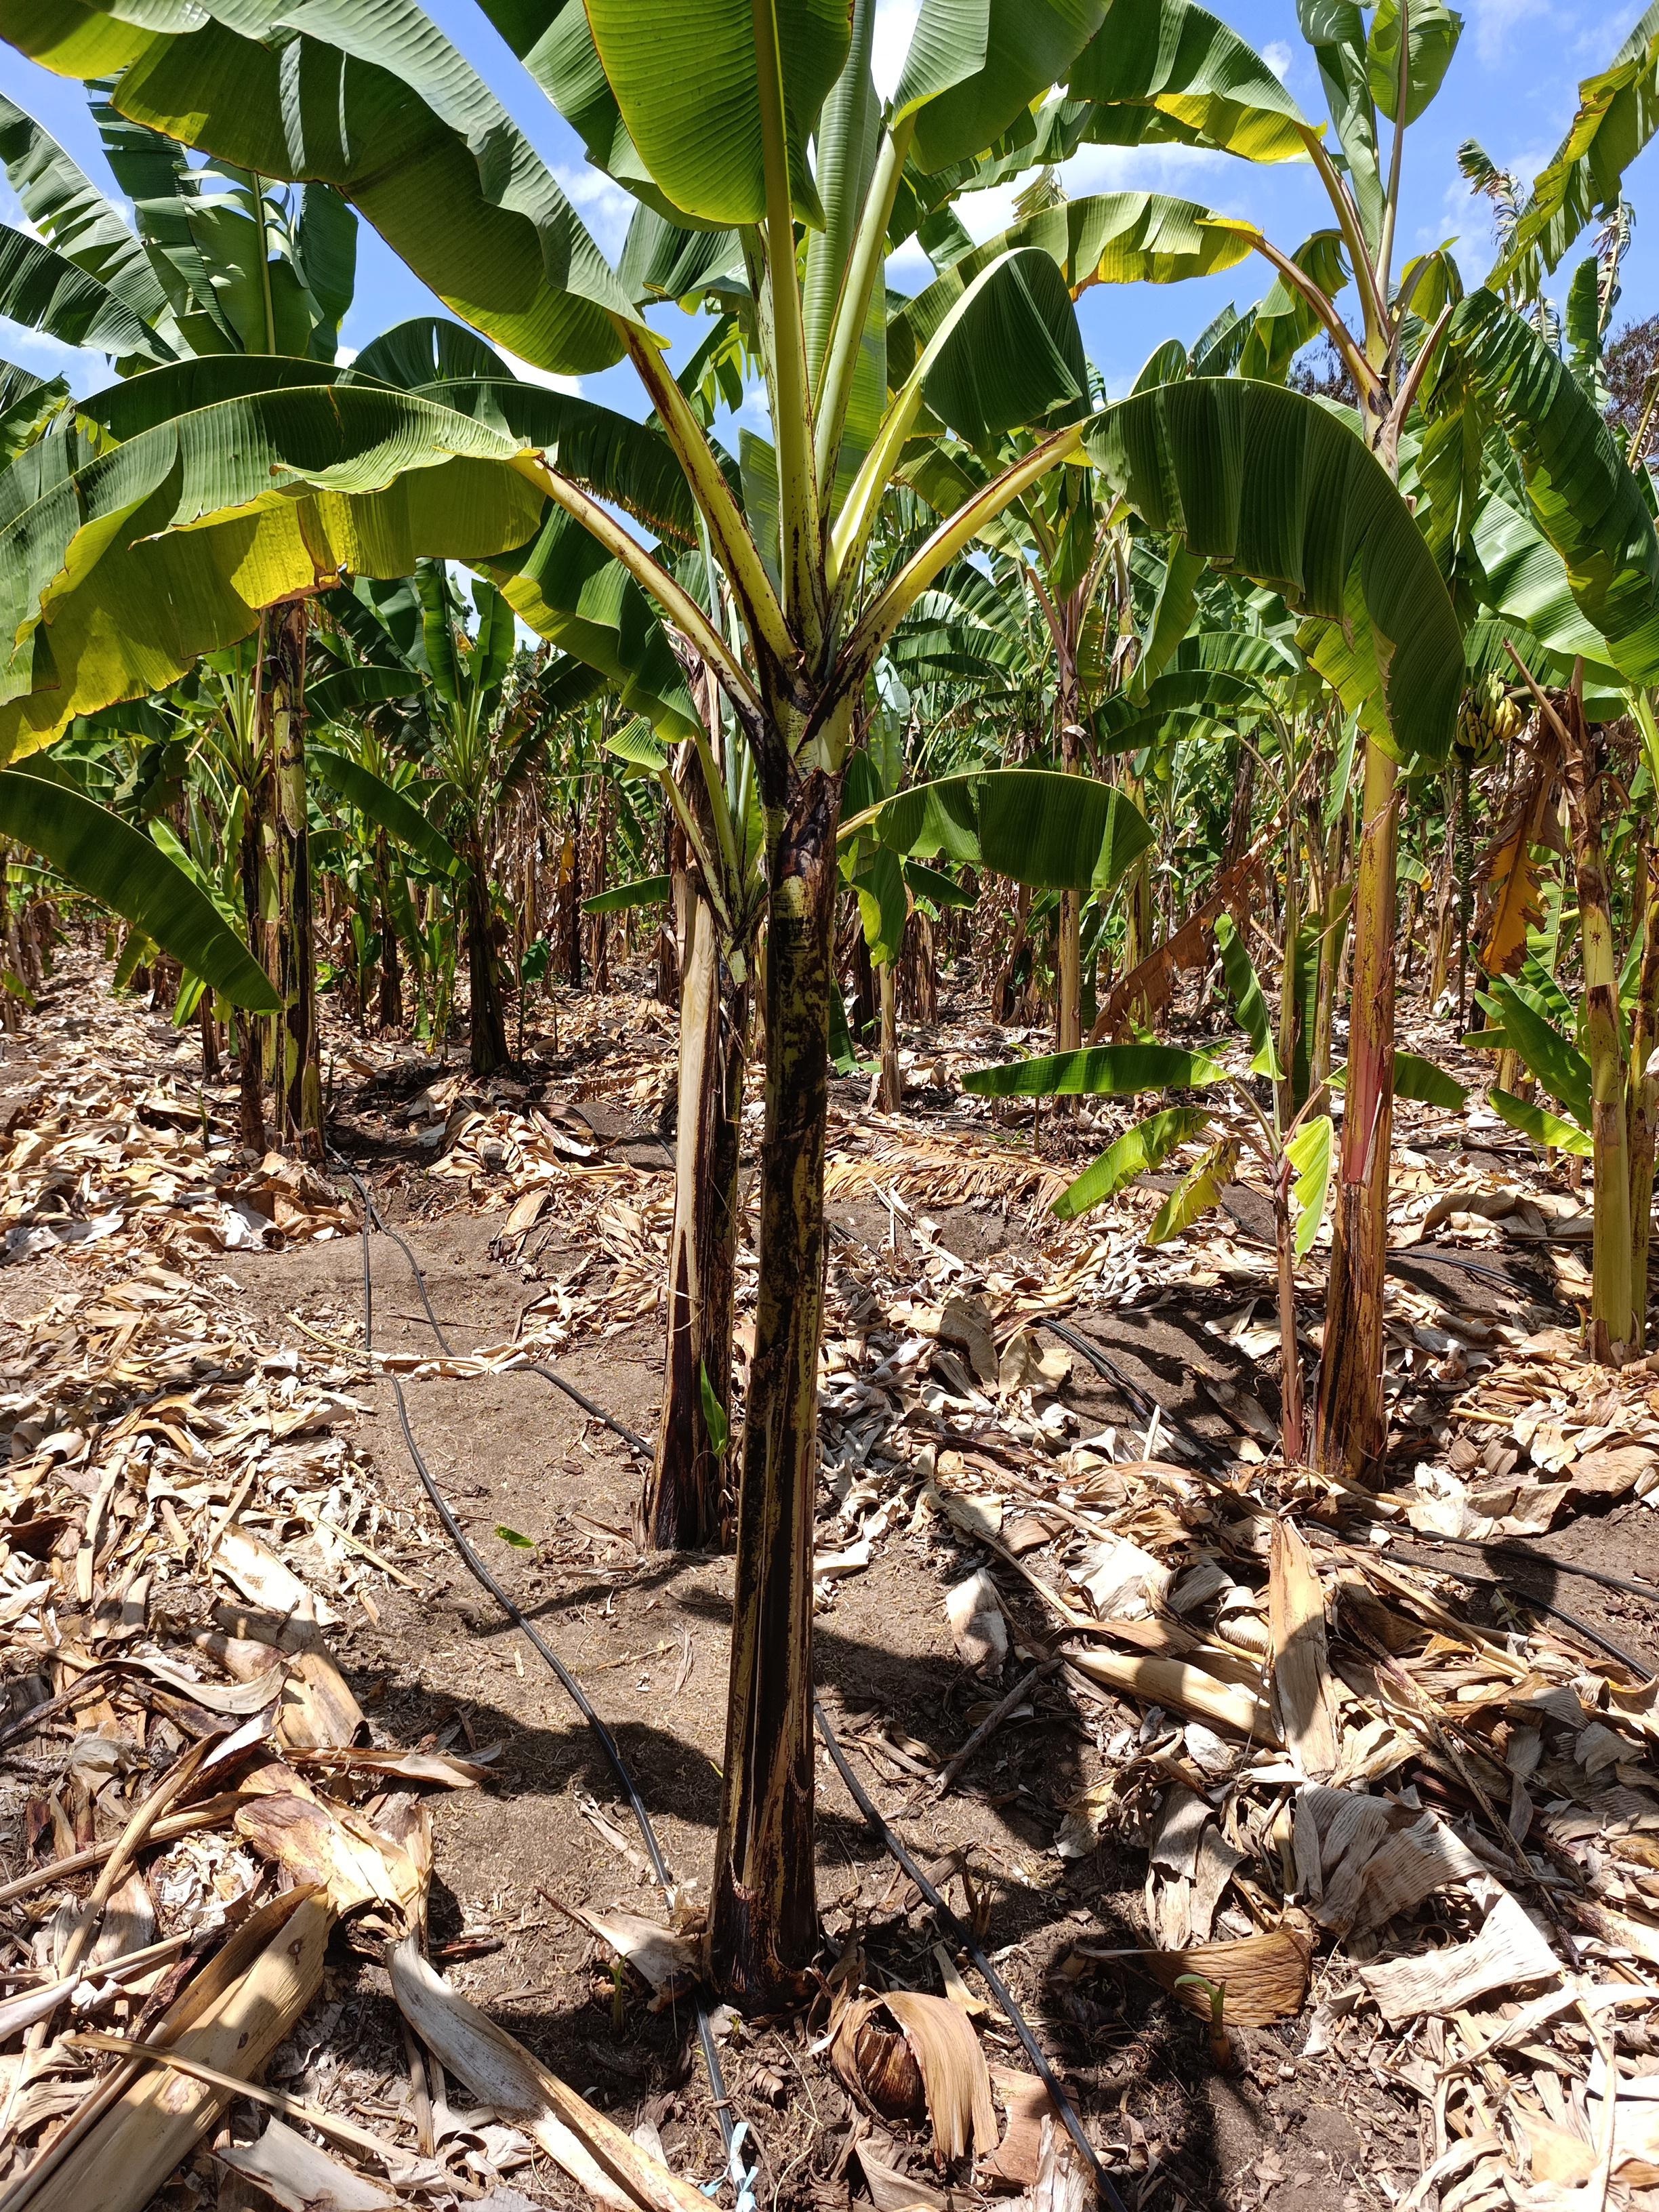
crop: banana
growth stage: vegetative
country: Tanzania
